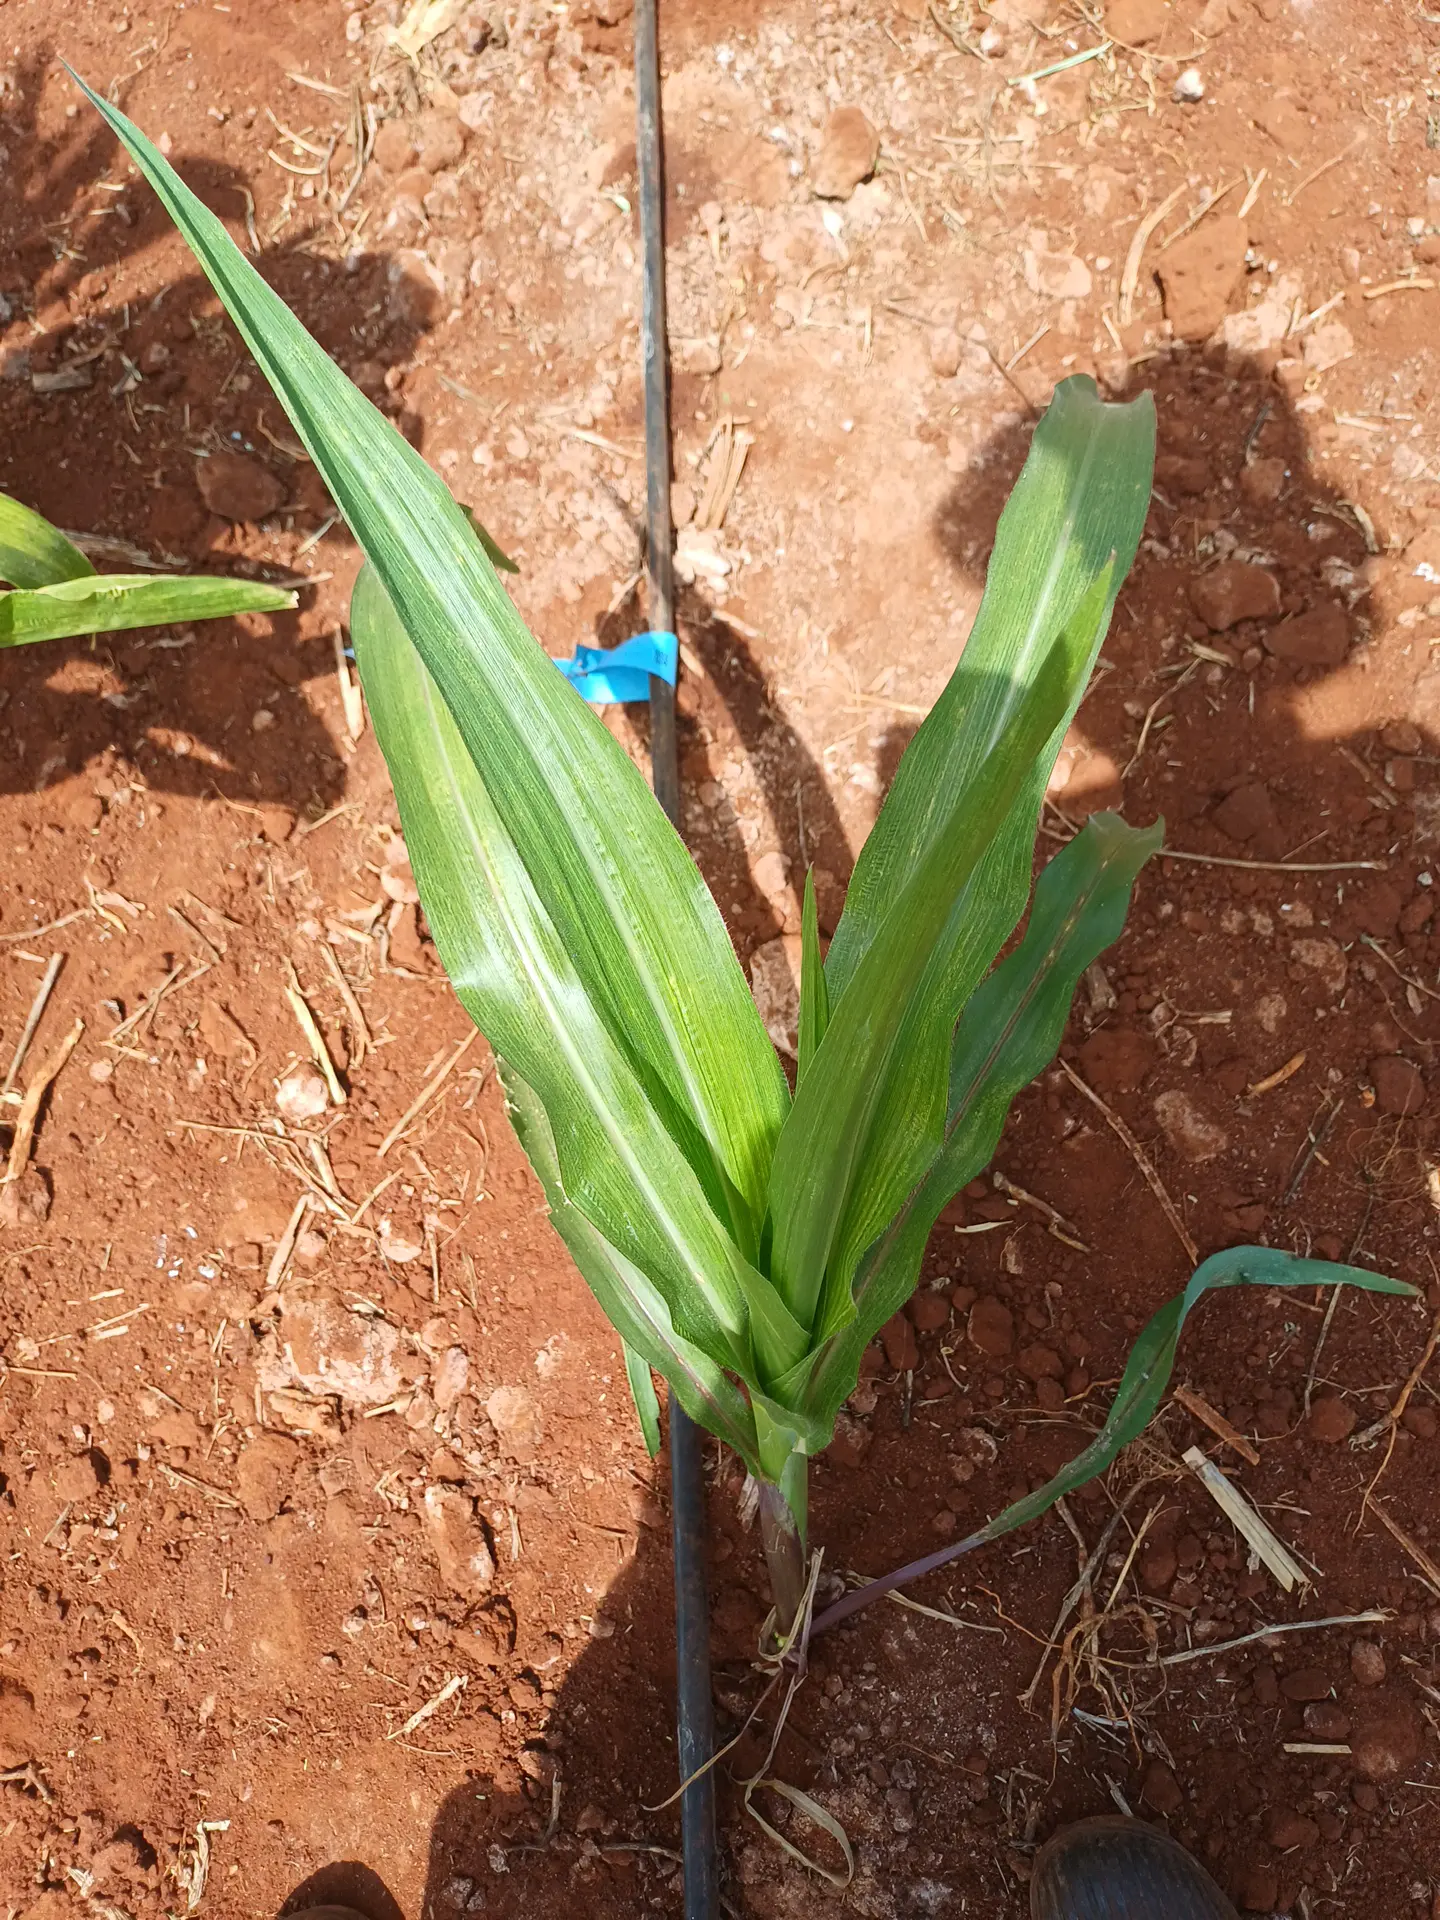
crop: maize
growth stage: vegetative
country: Kenya
